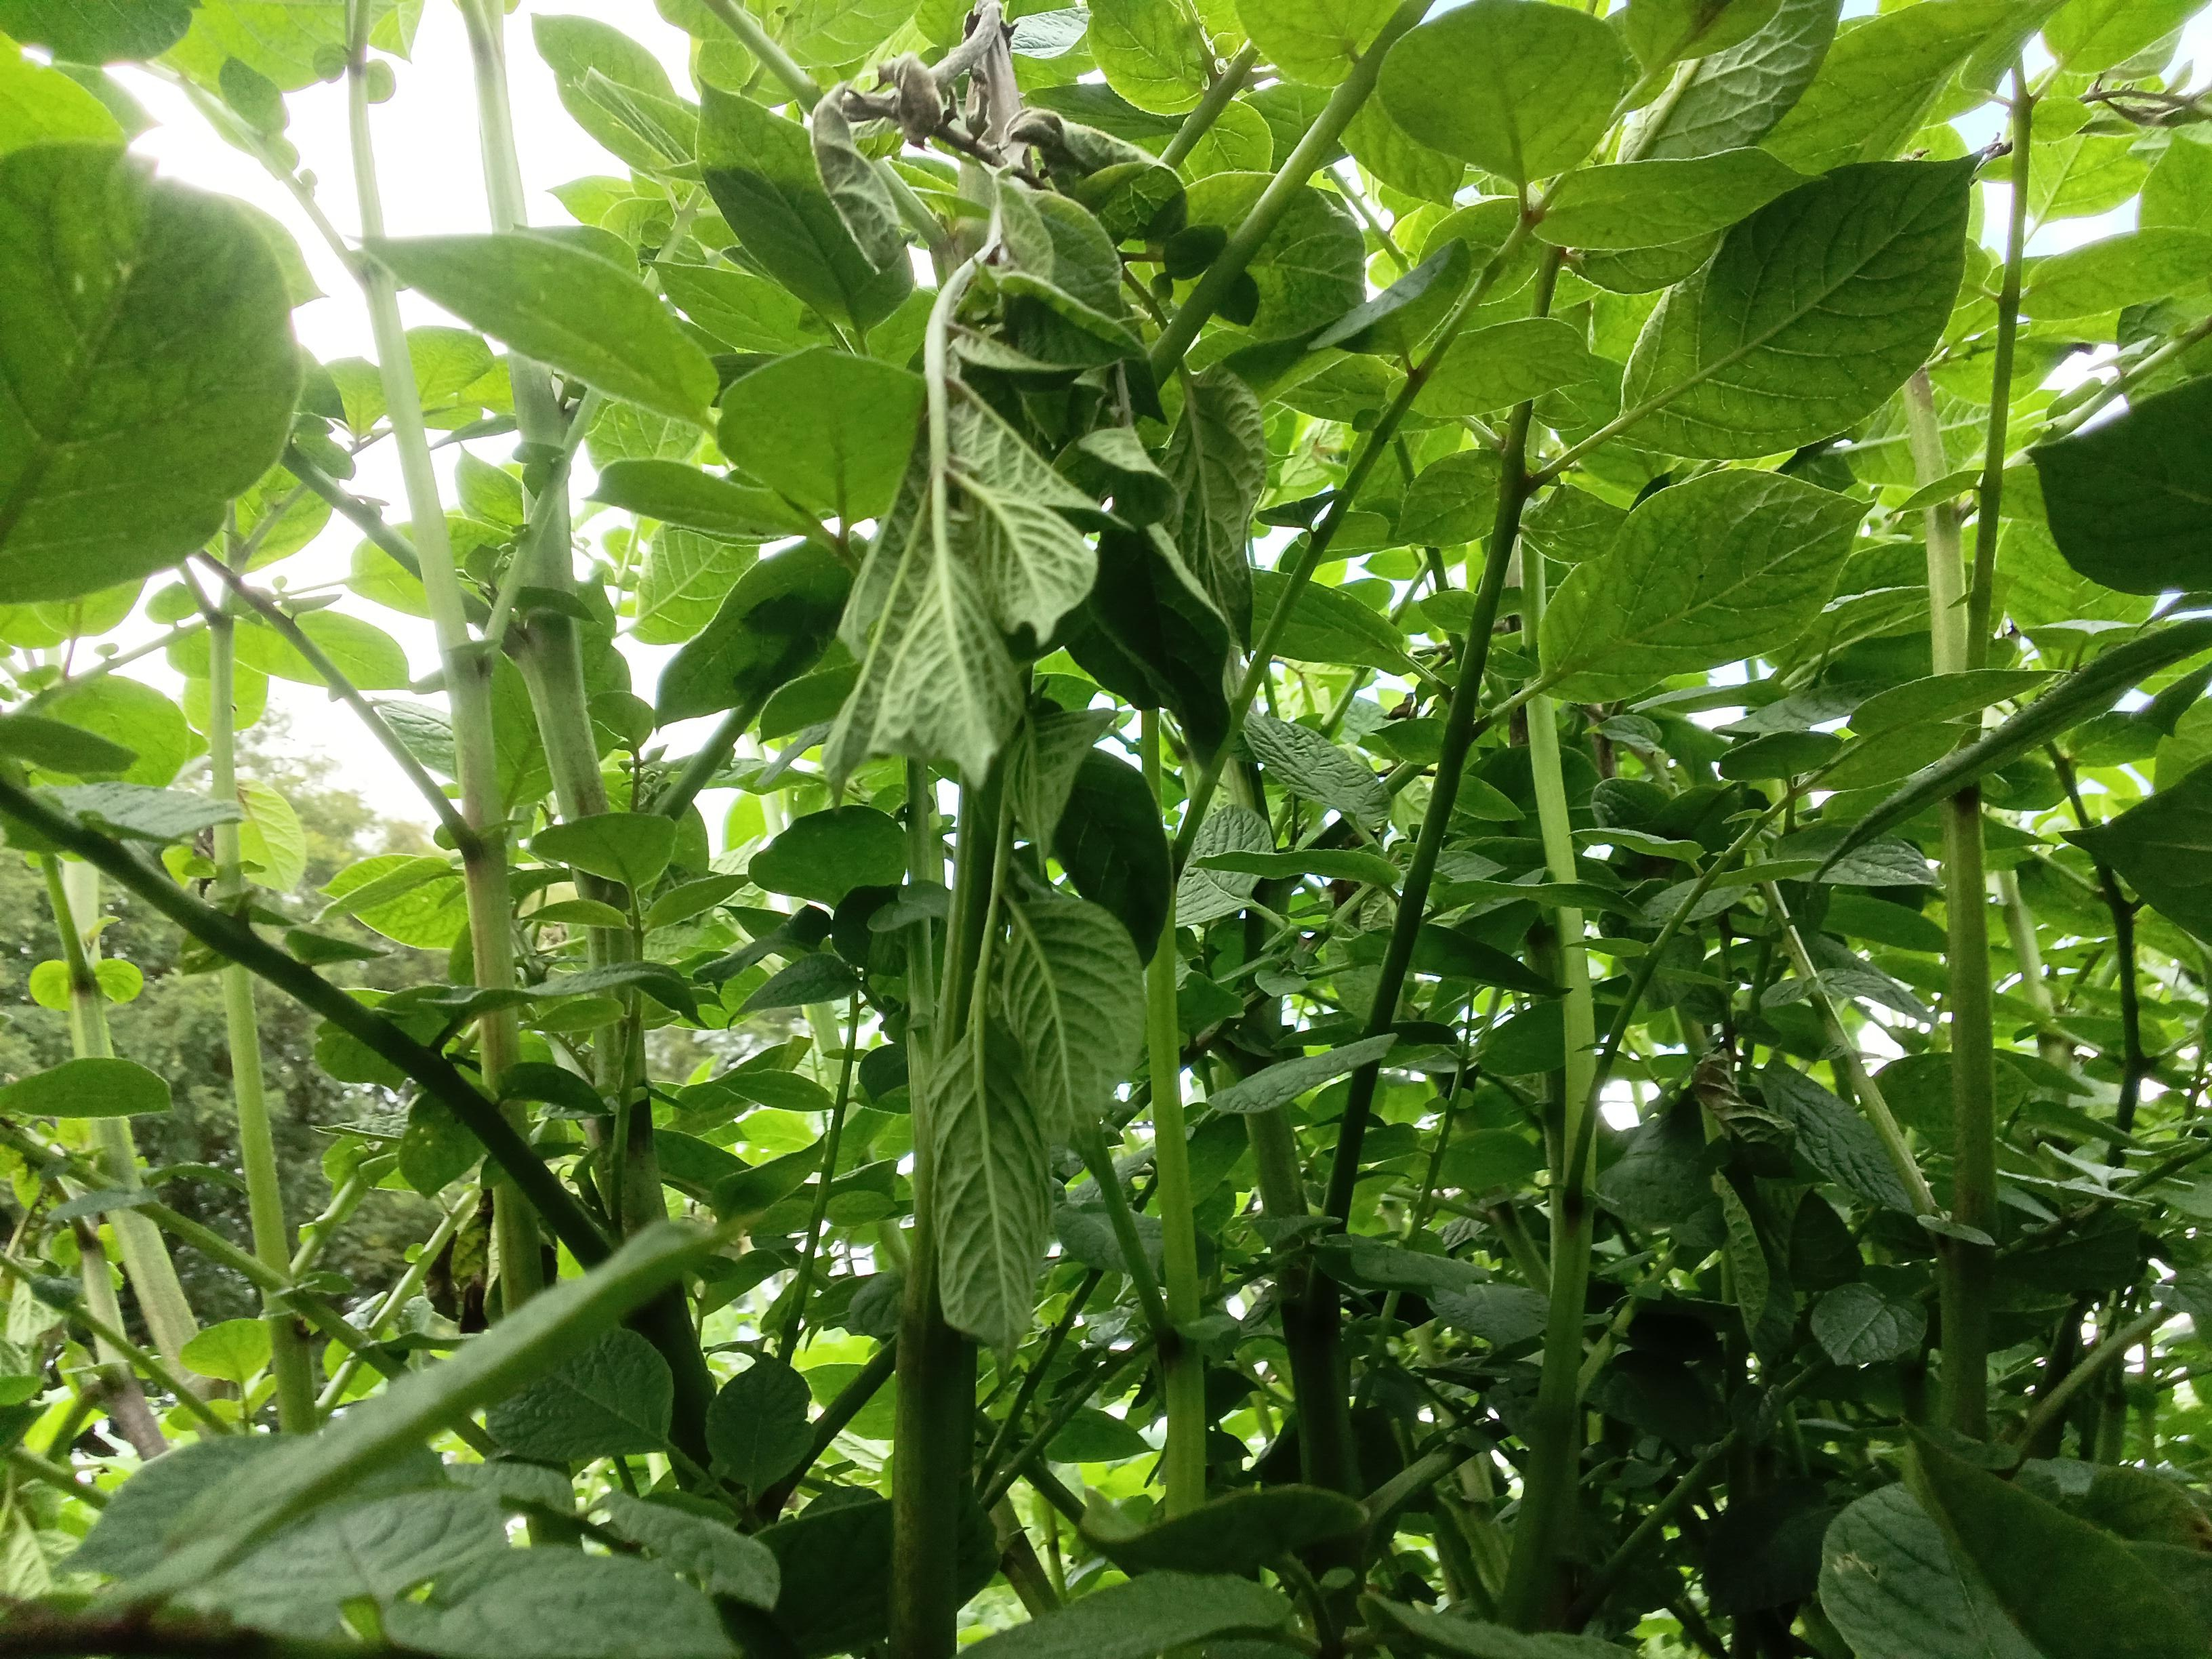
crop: potato
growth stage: vegetative
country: Kenya
